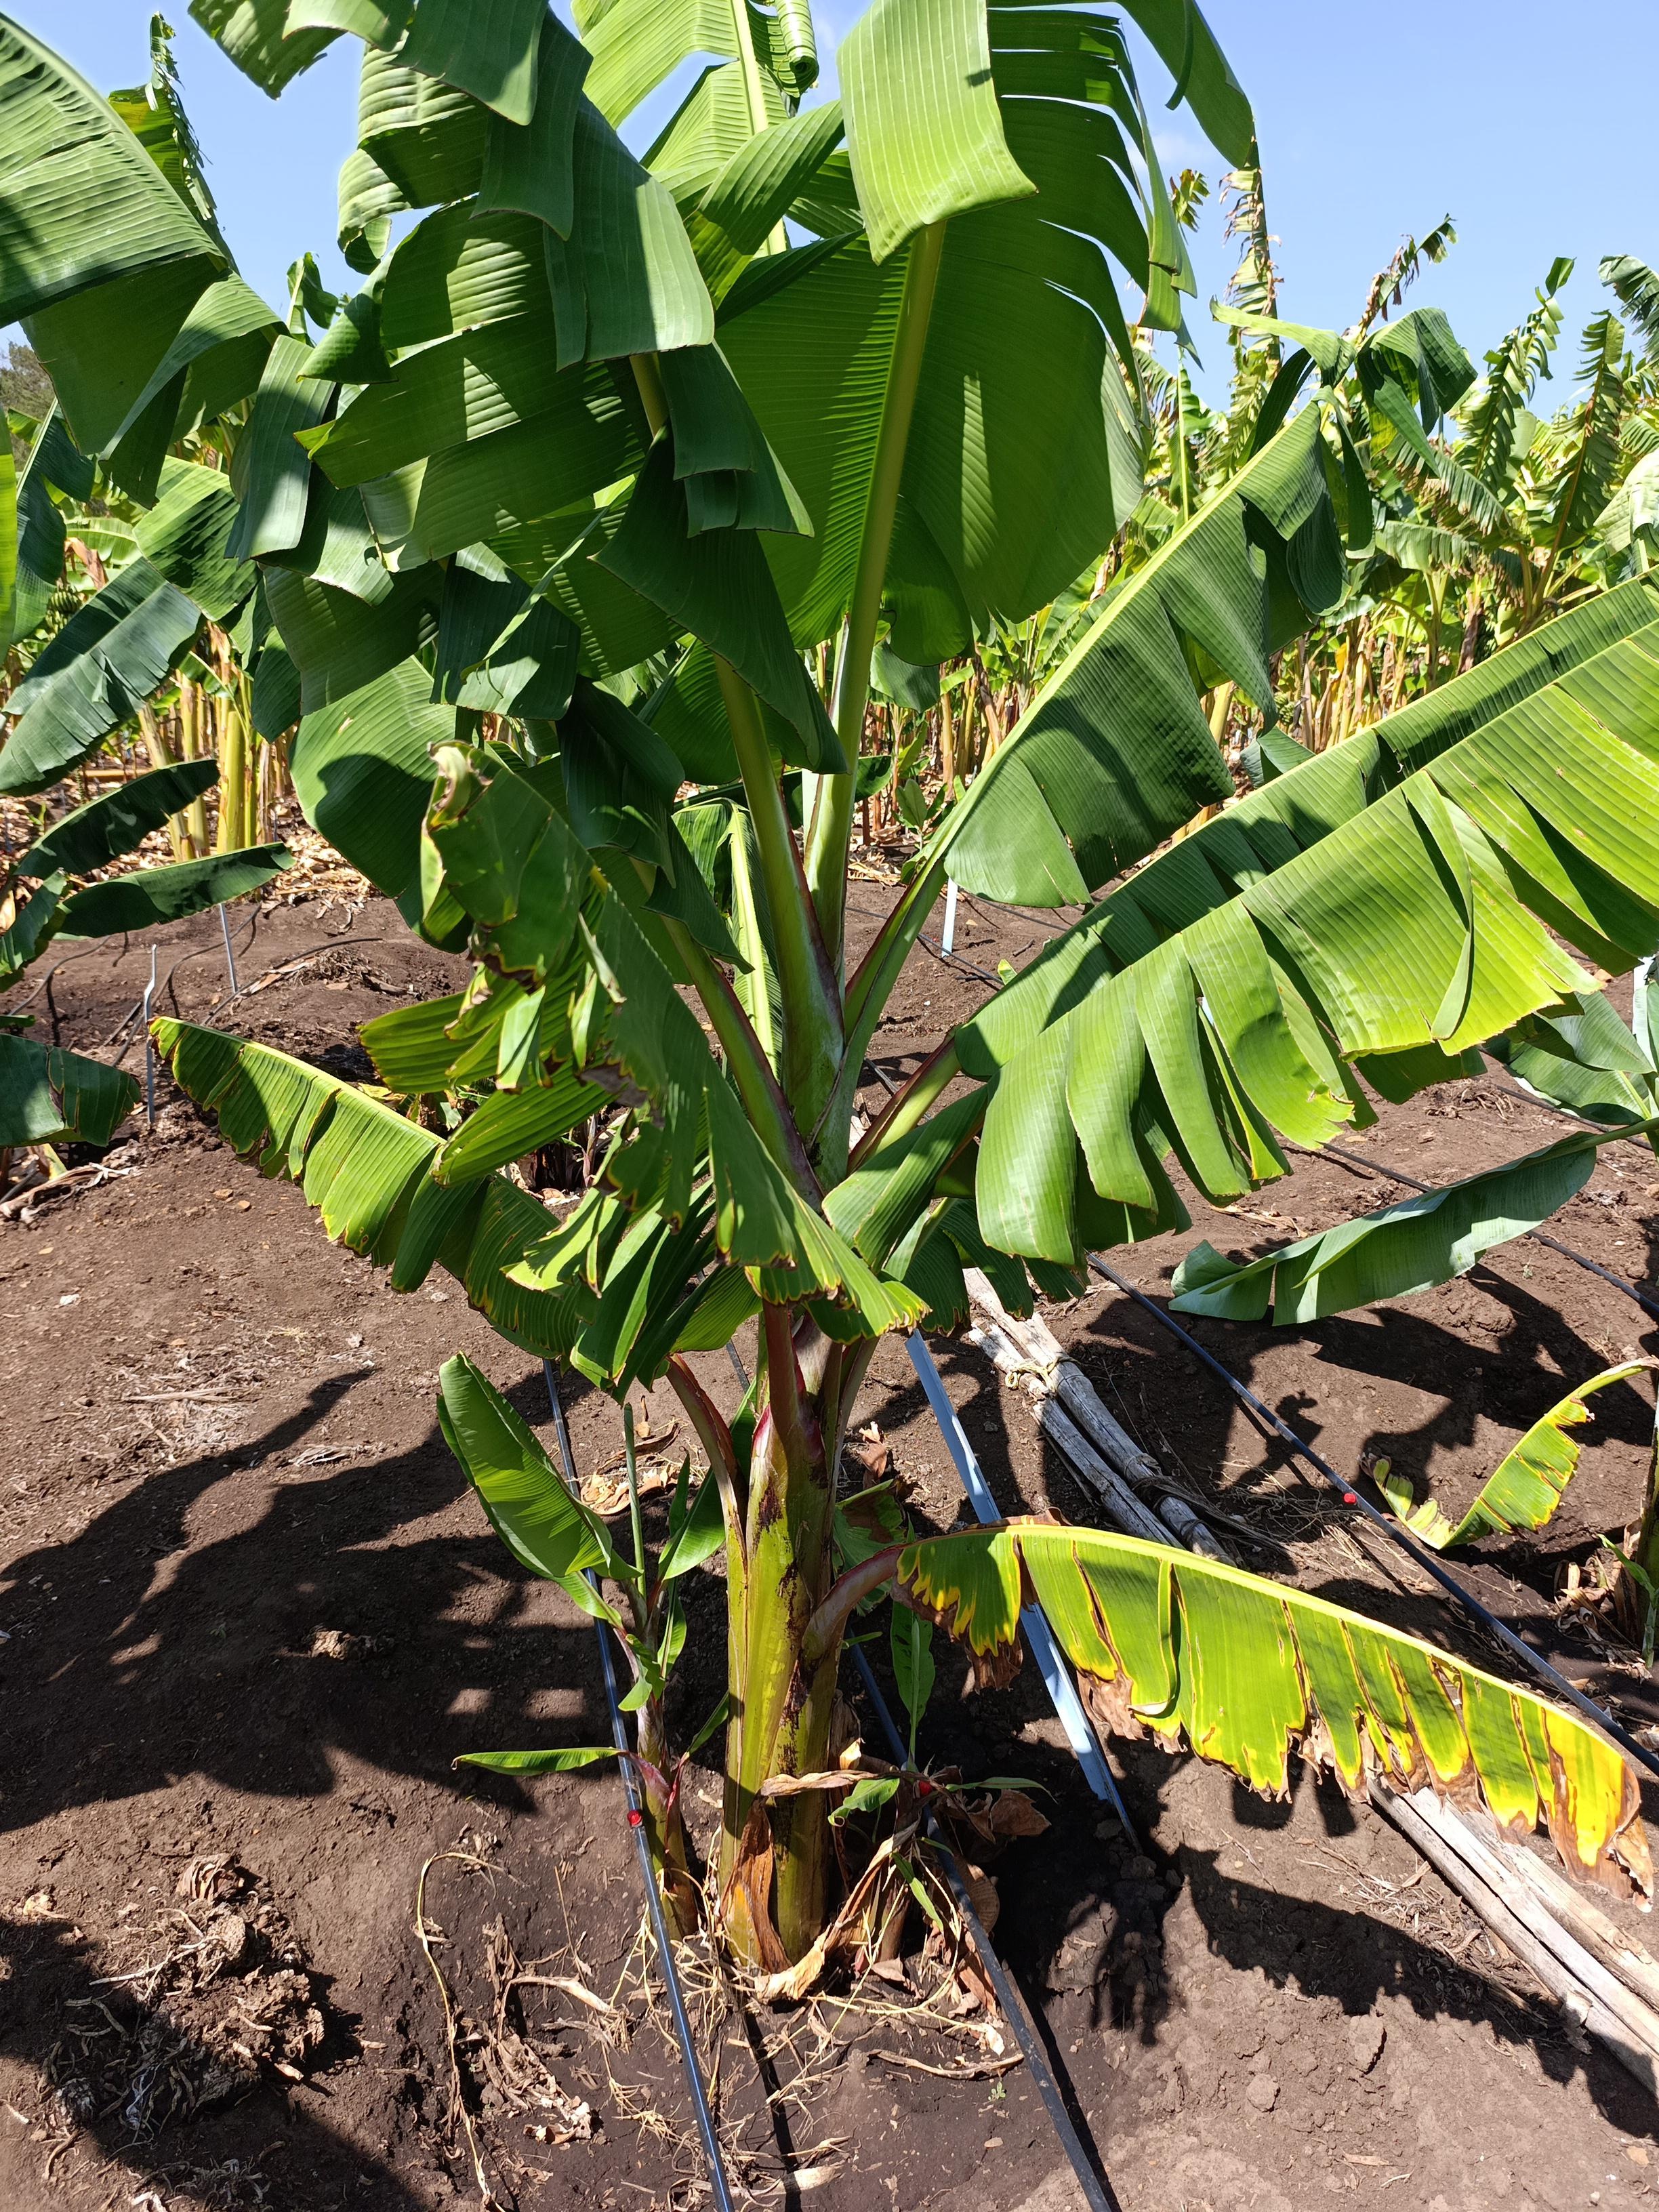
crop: banana
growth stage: vegetative
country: Tanzania
